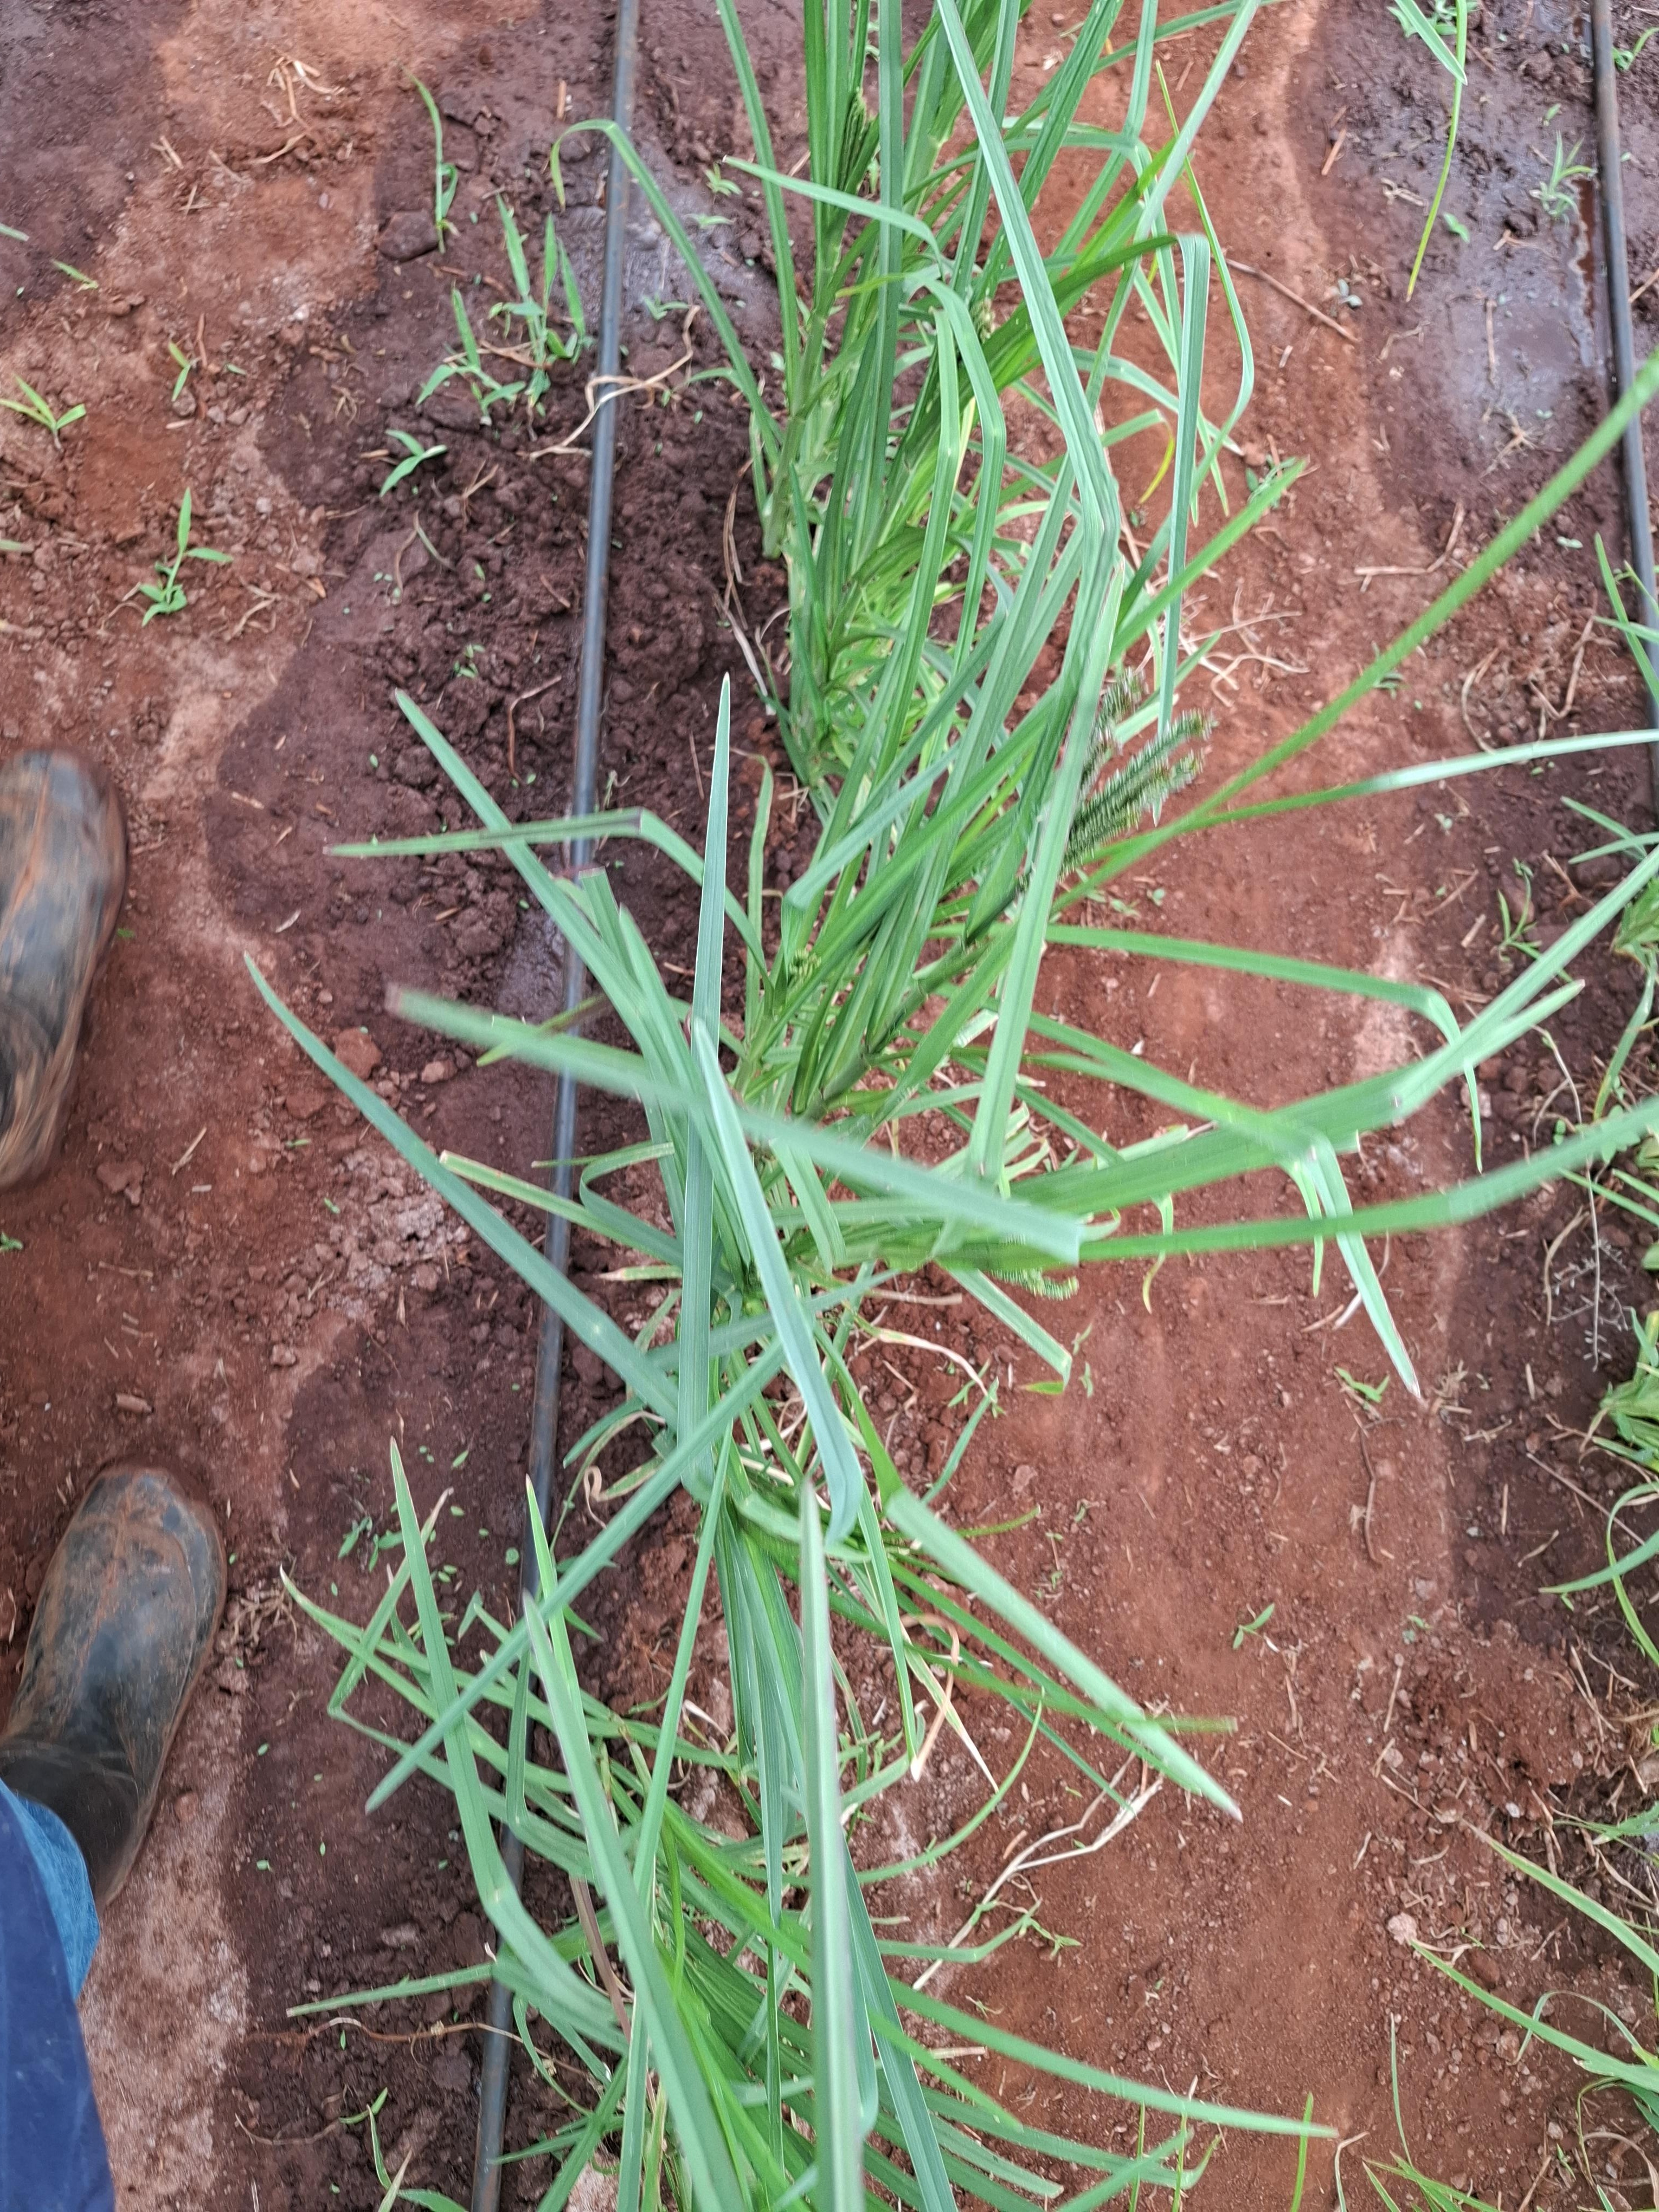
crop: finger millet
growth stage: vegetative
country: Kenya
